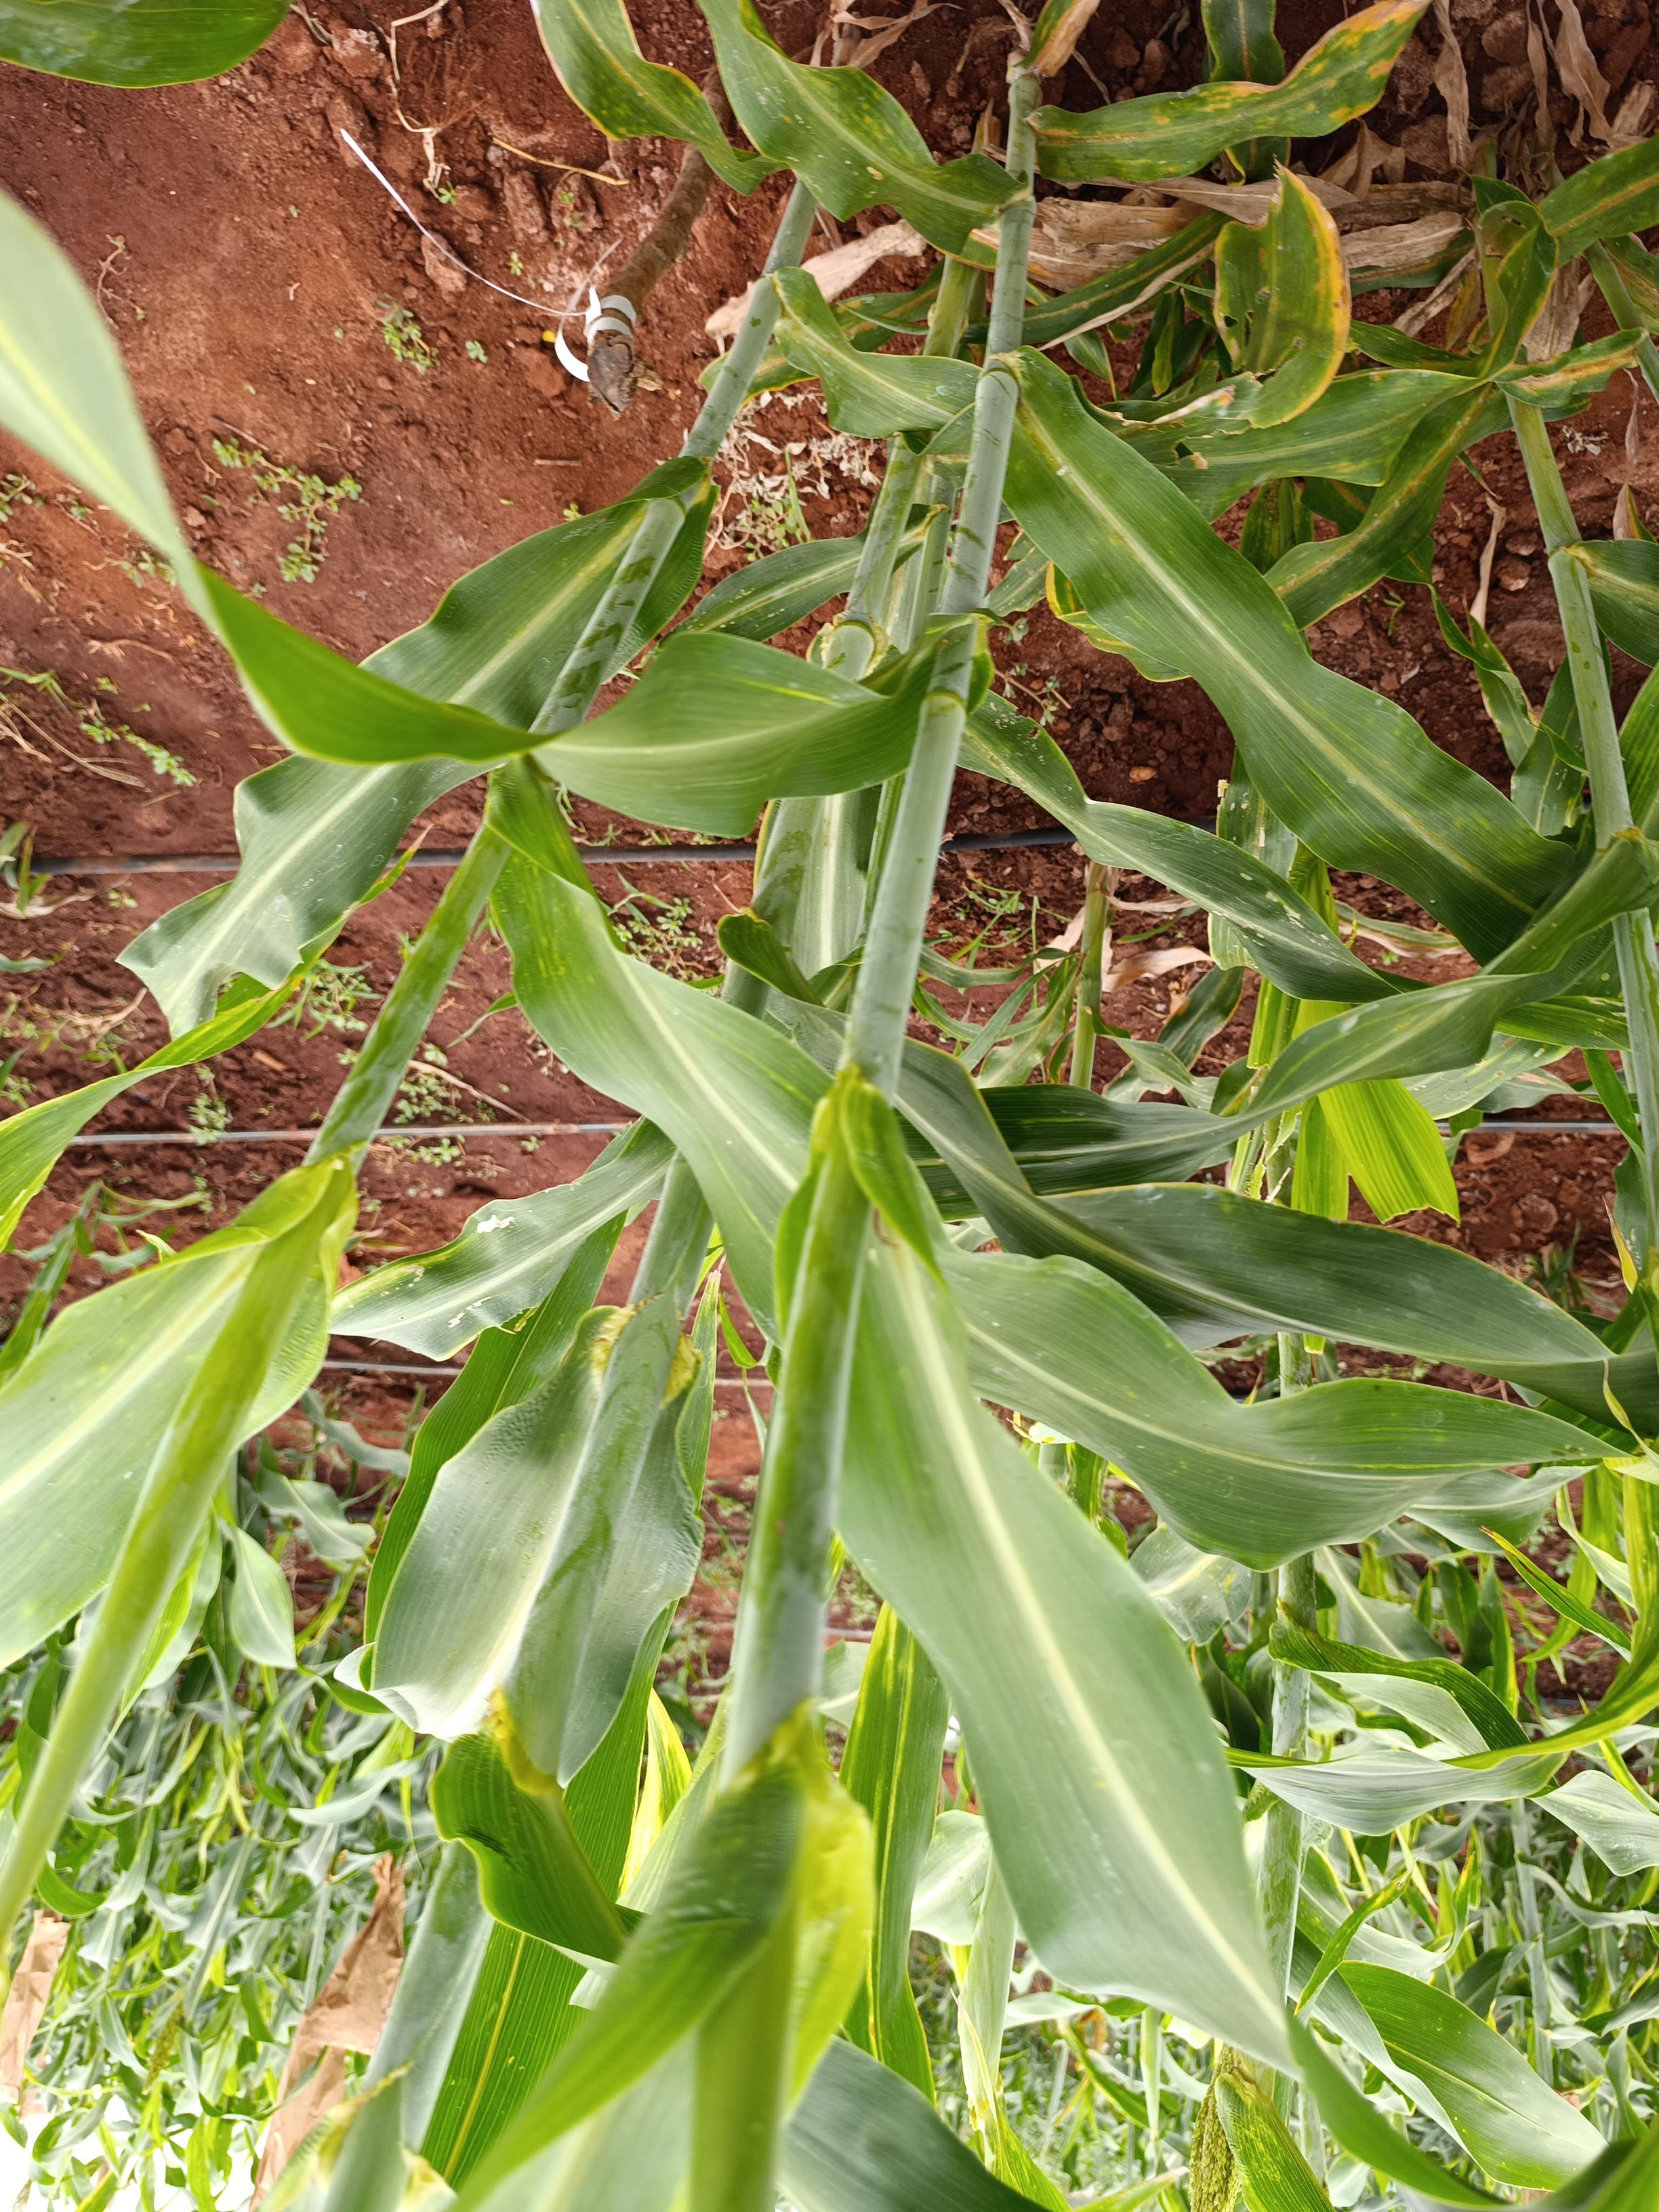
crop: sorghum
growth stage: heading tuber
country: Kenya
